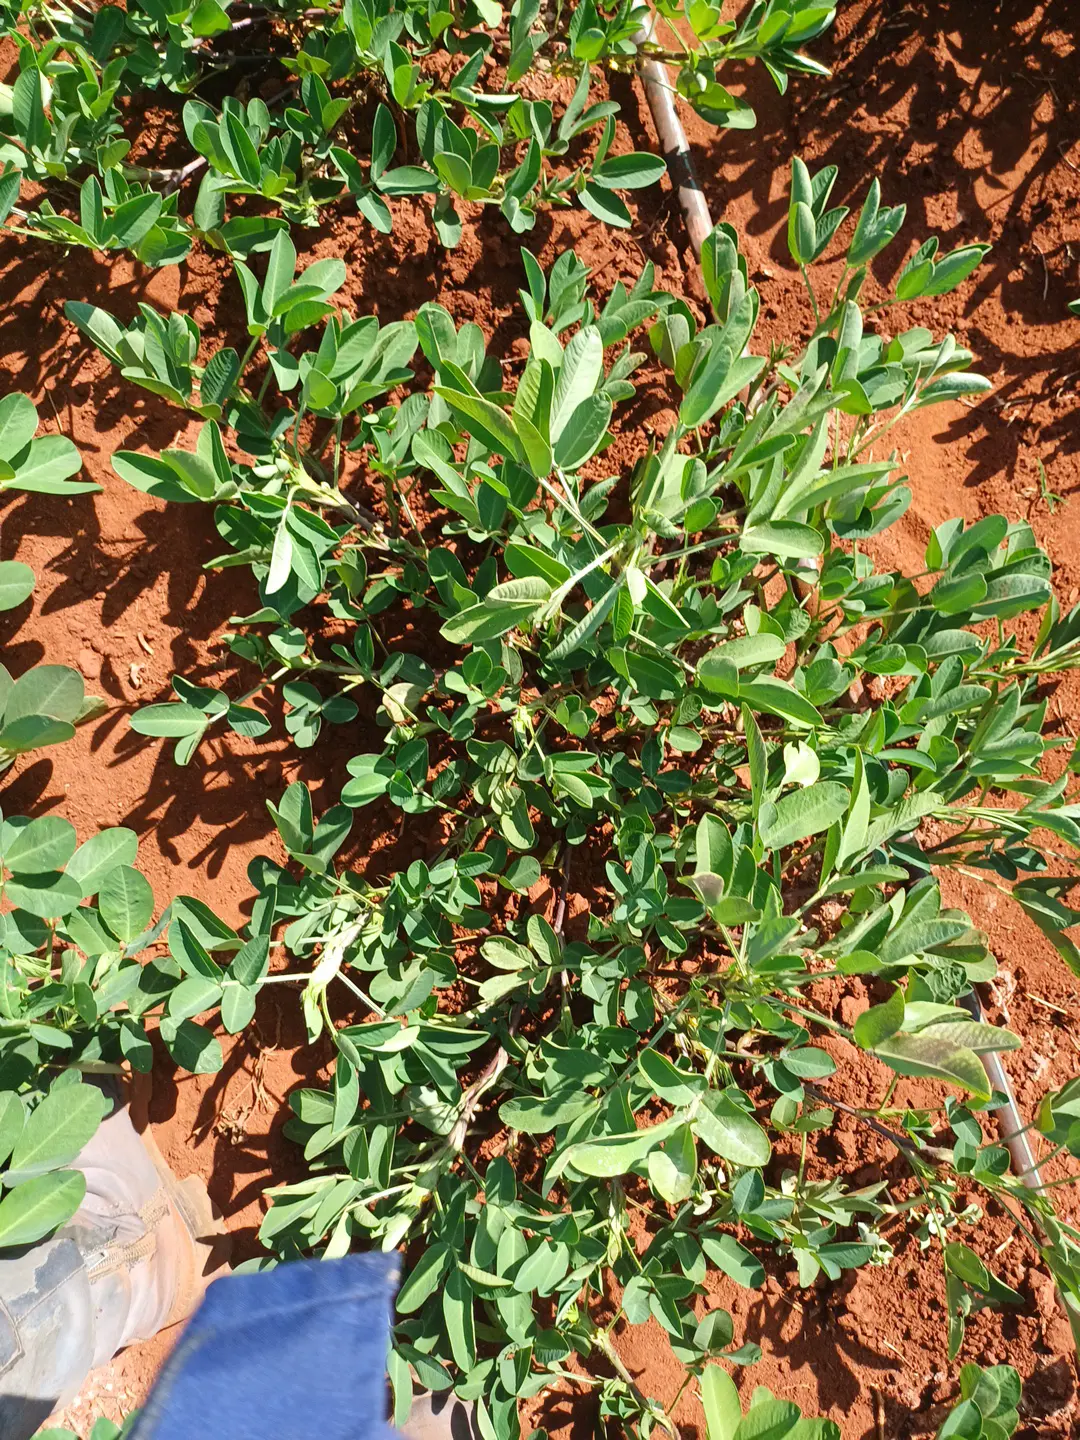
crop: groundnut
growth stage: flowering
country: Kenya
